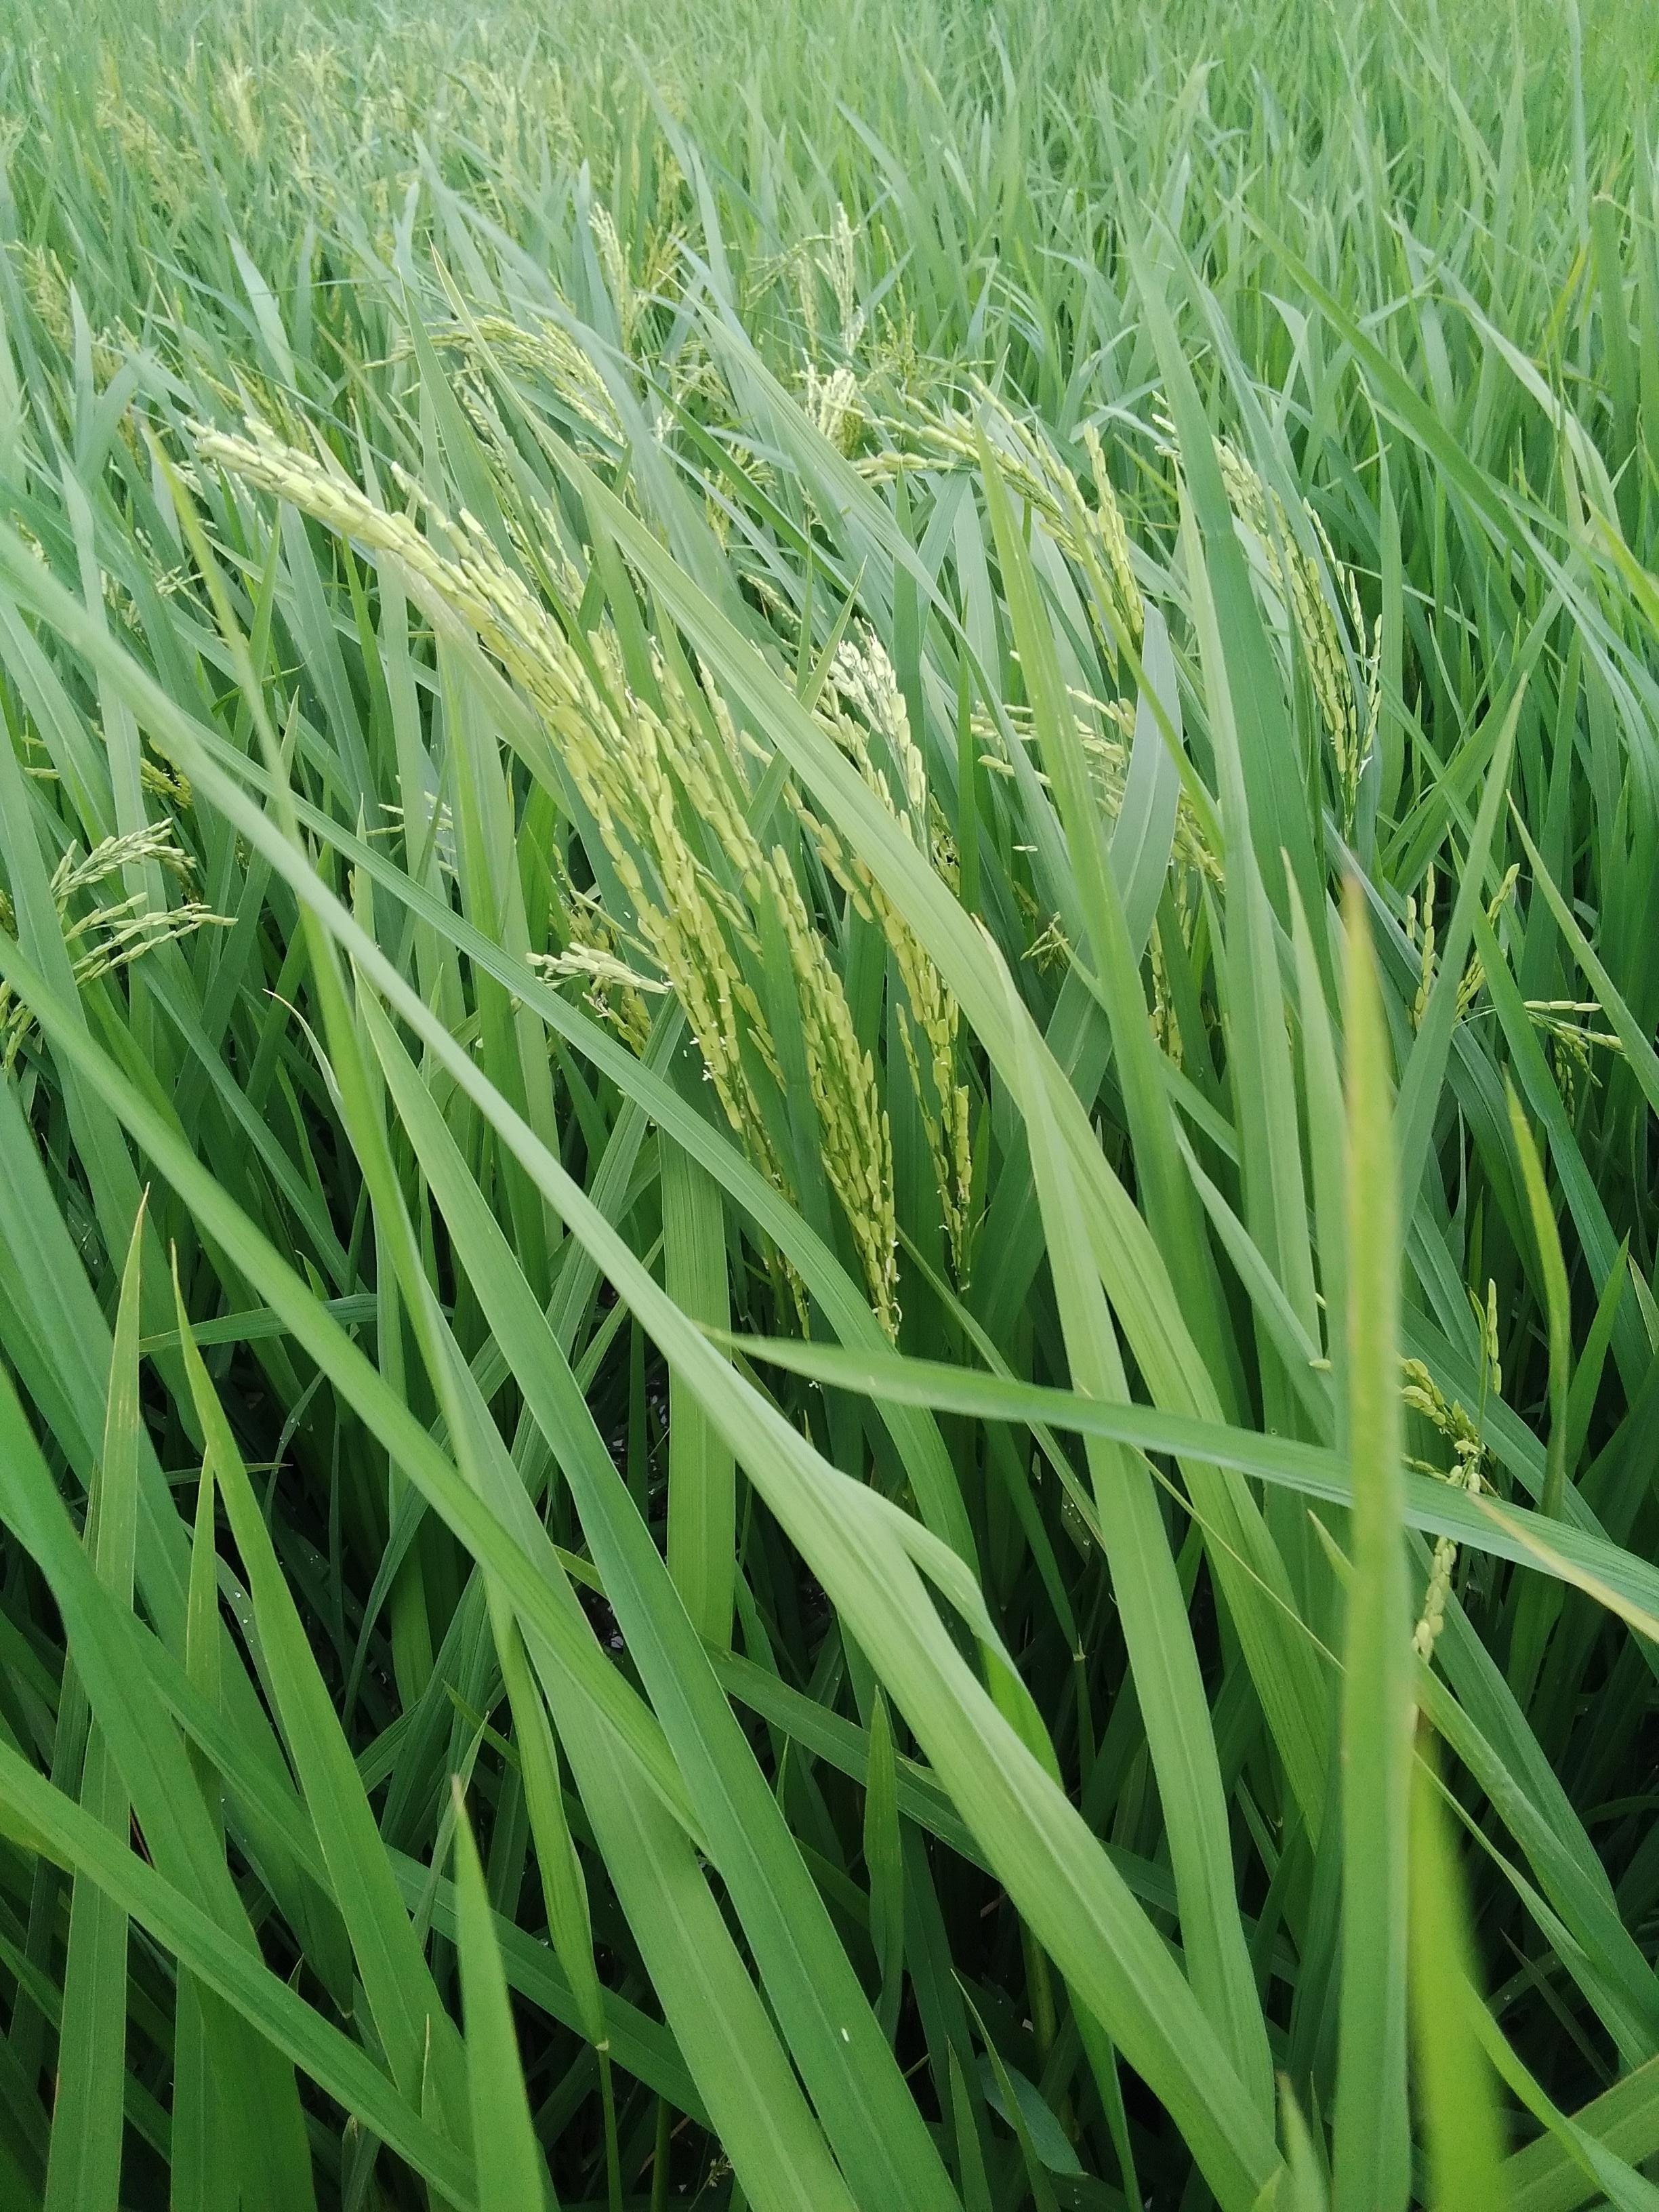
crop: rice
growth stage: flowering
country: Nigeria
